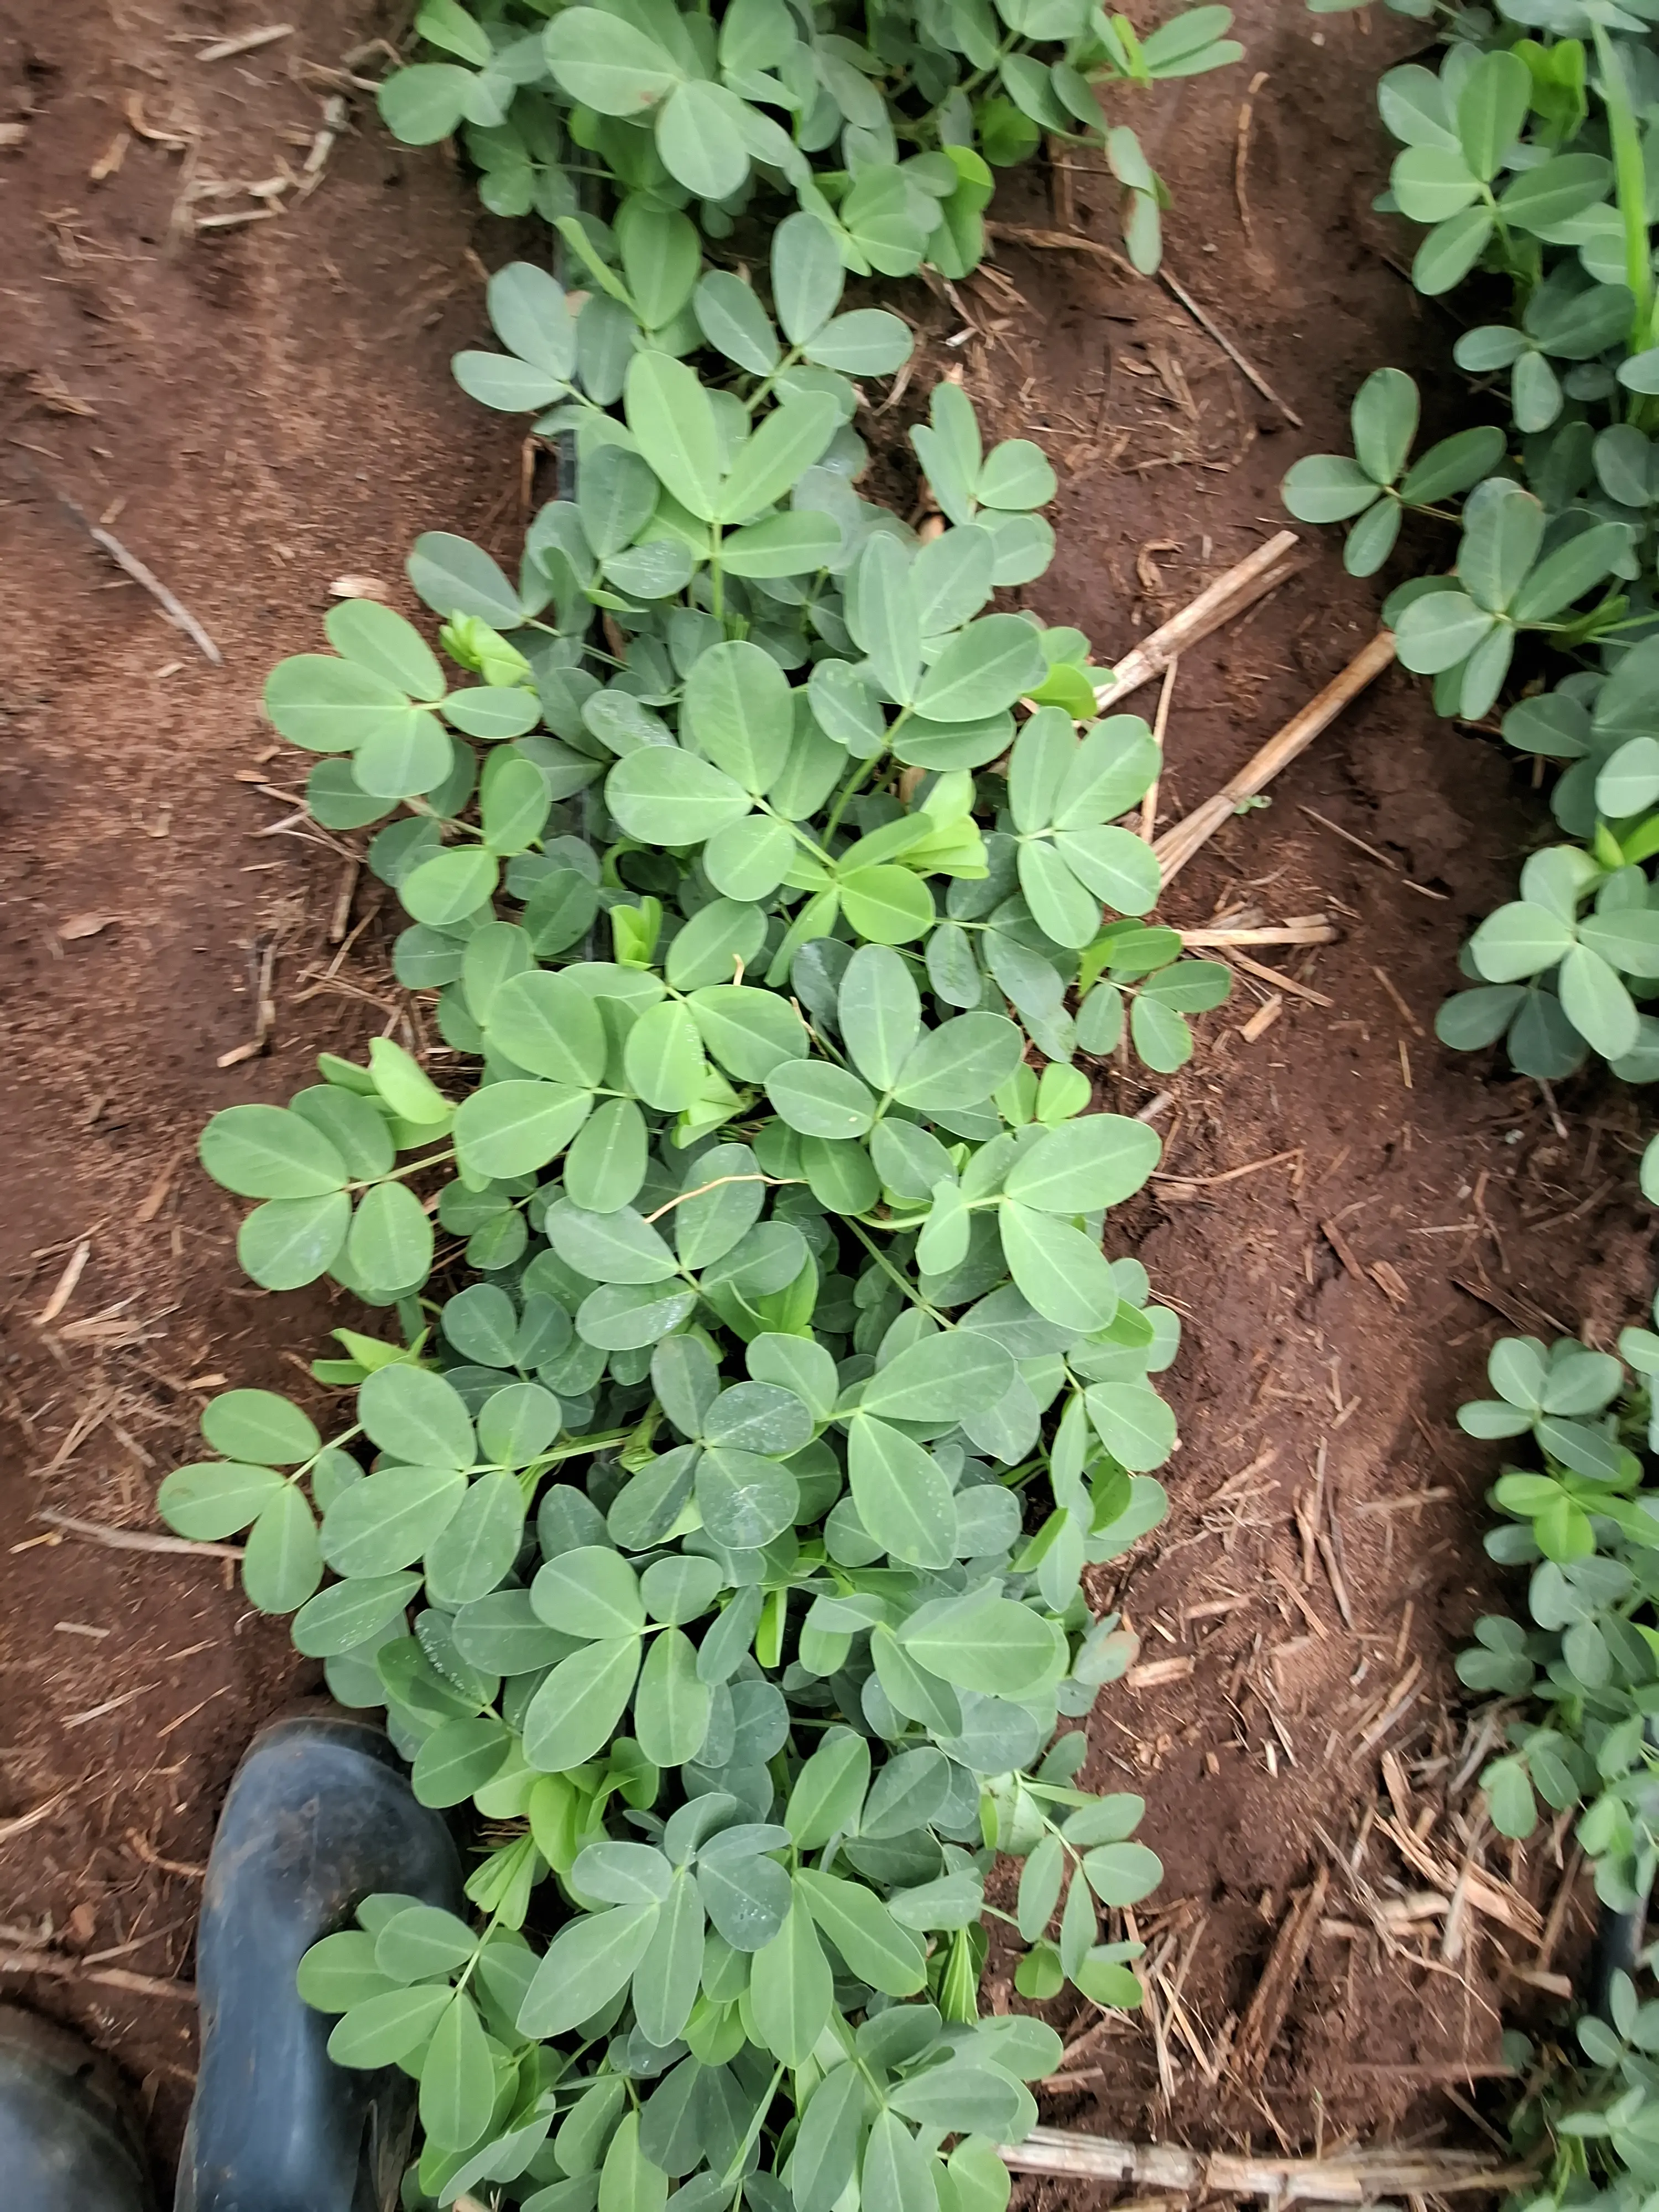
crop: groundnut
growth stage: flowering
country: Kenya
